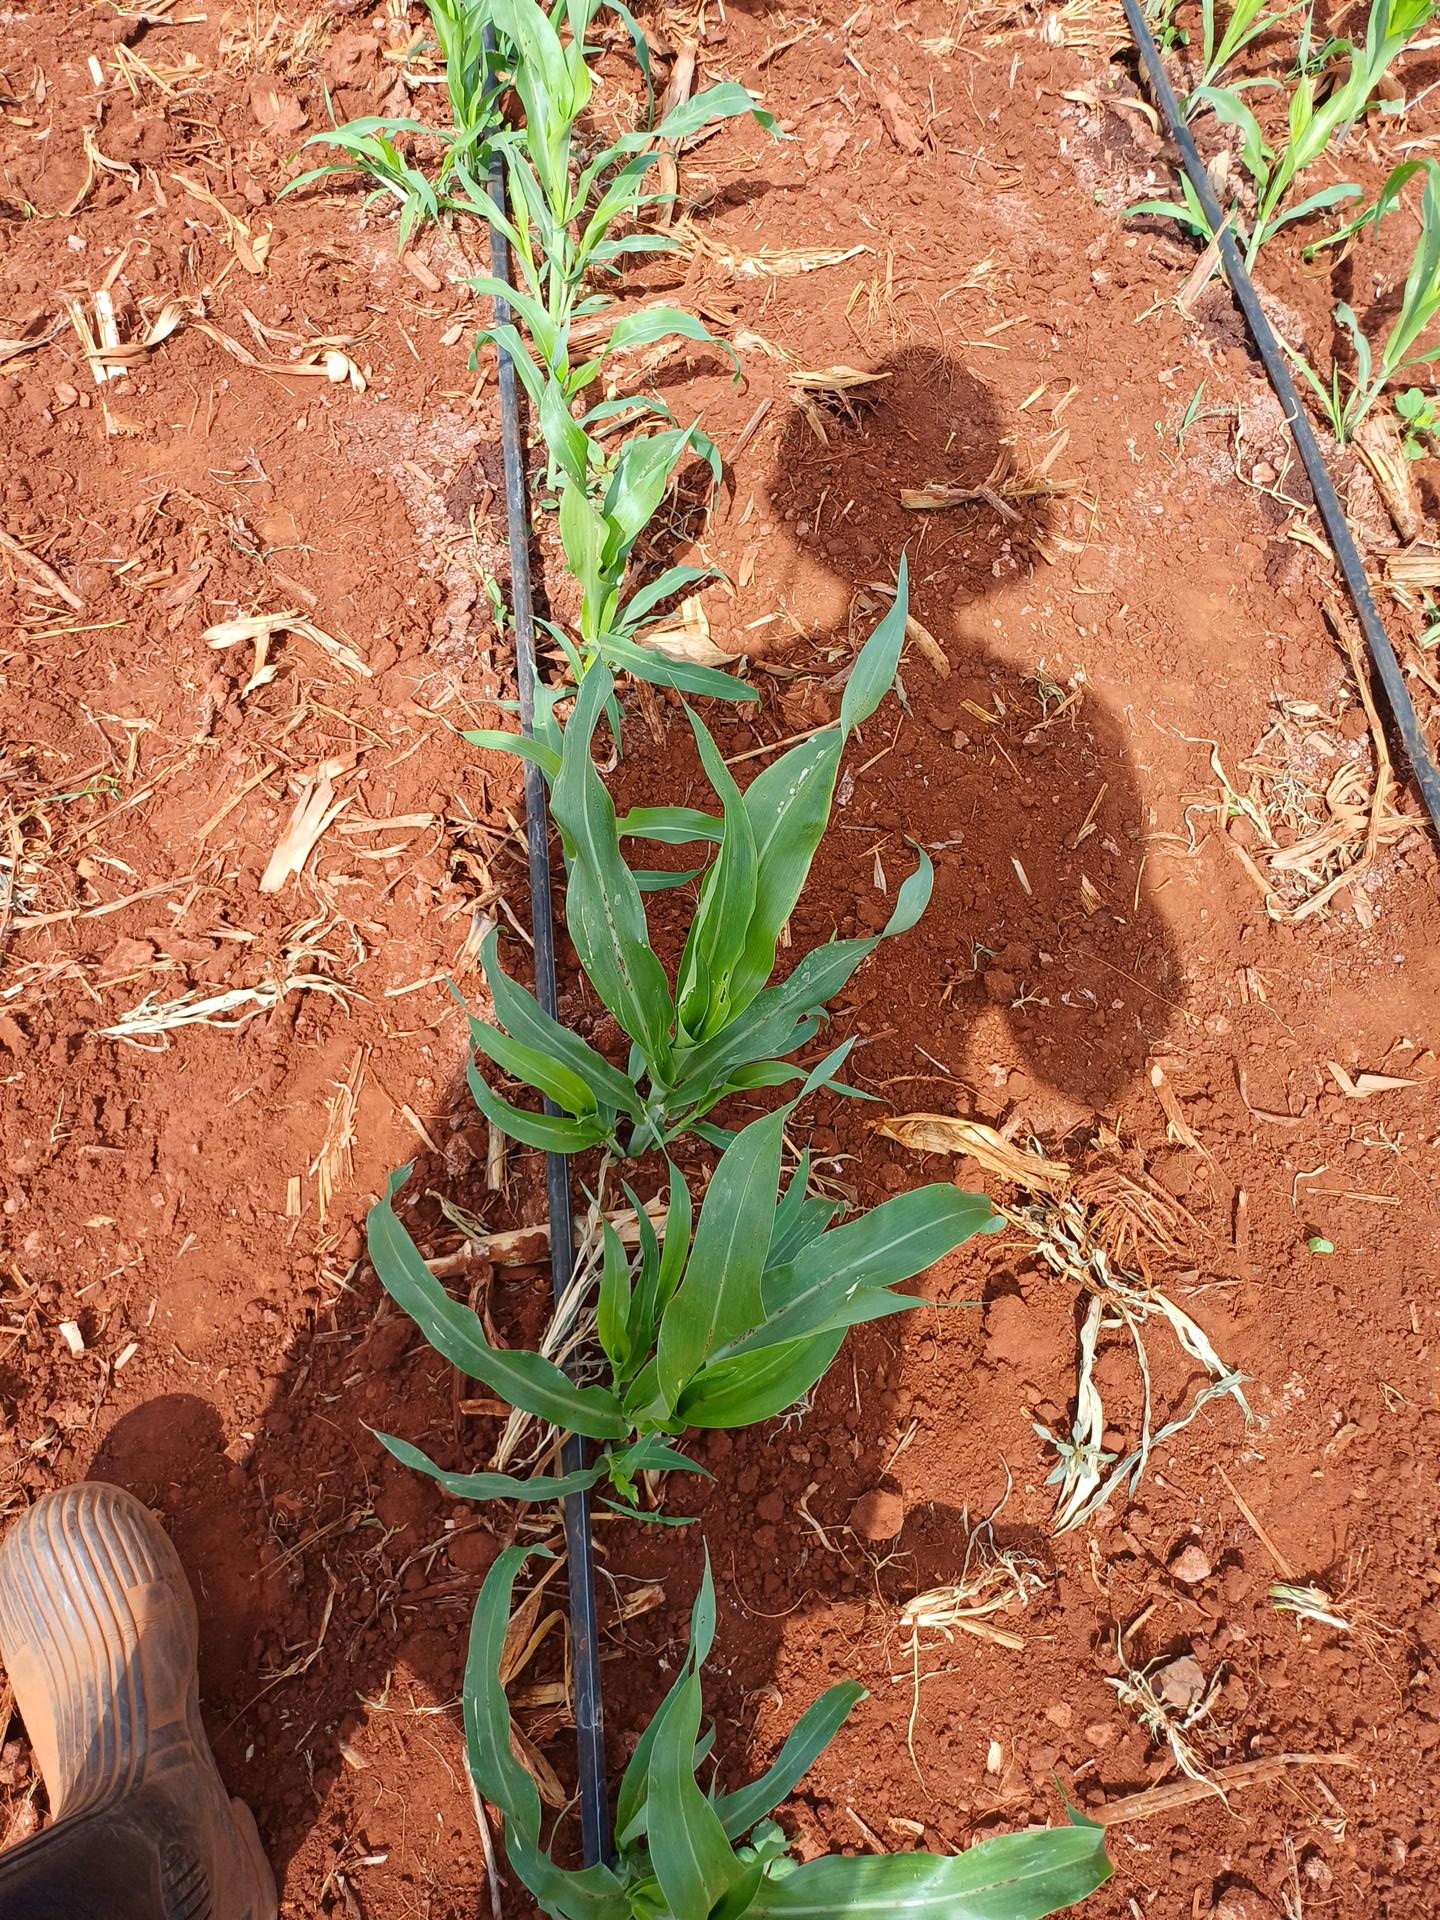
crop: sorghum
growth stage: vegetative
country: Kenya
